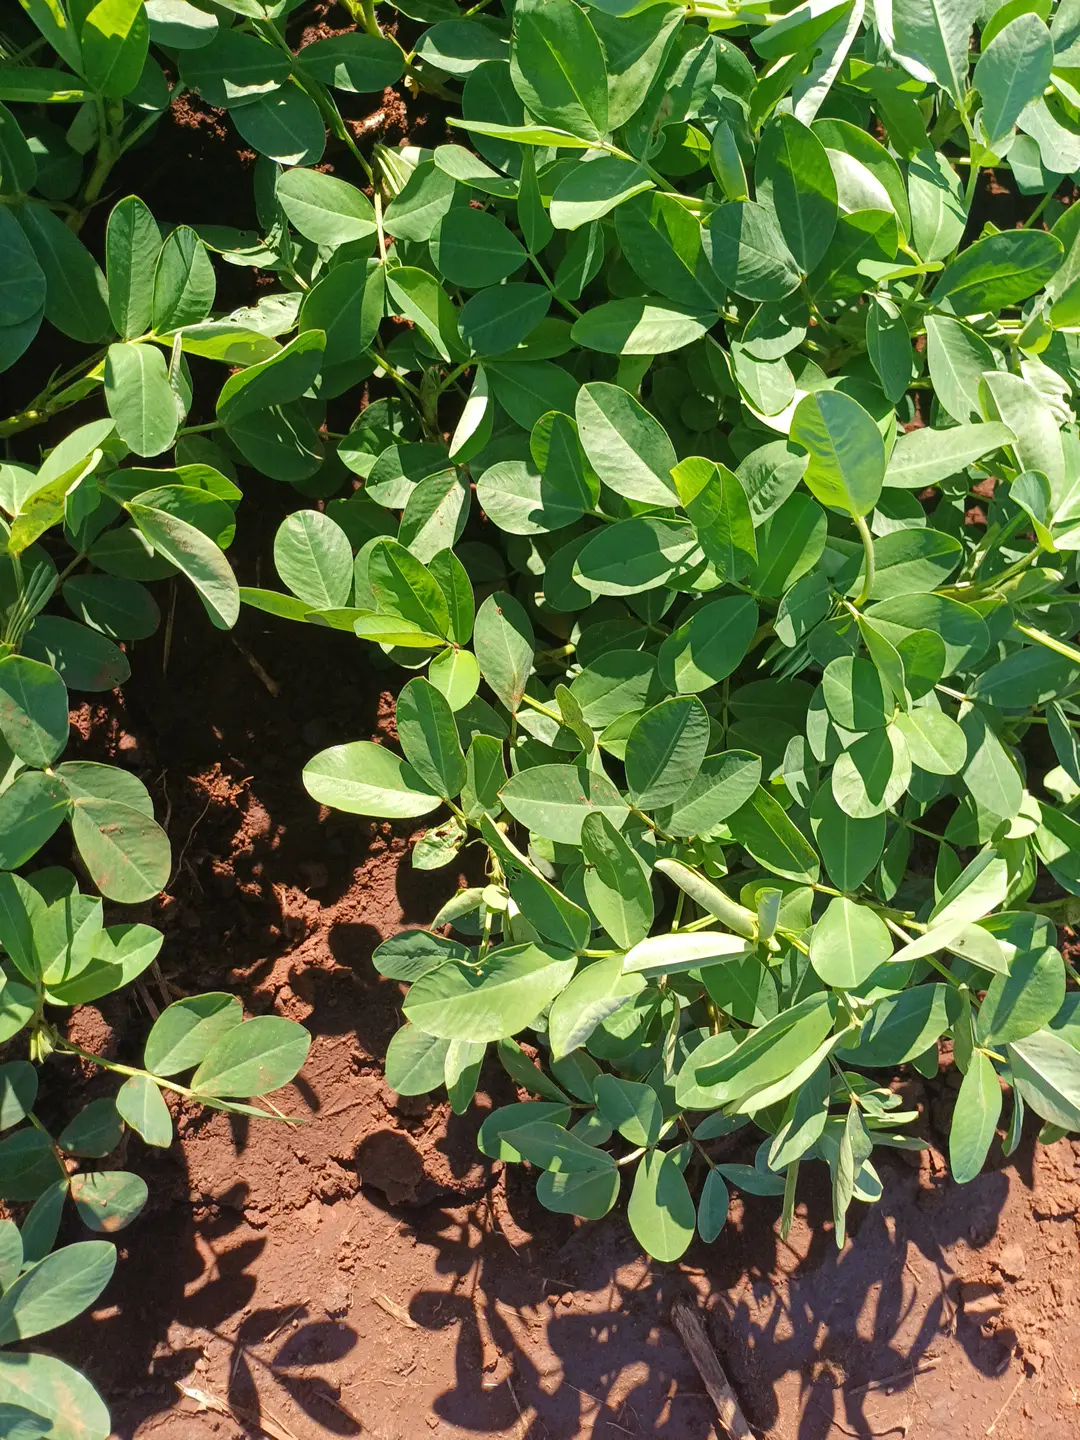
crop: groundnut
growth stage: flowering
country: Kenya
